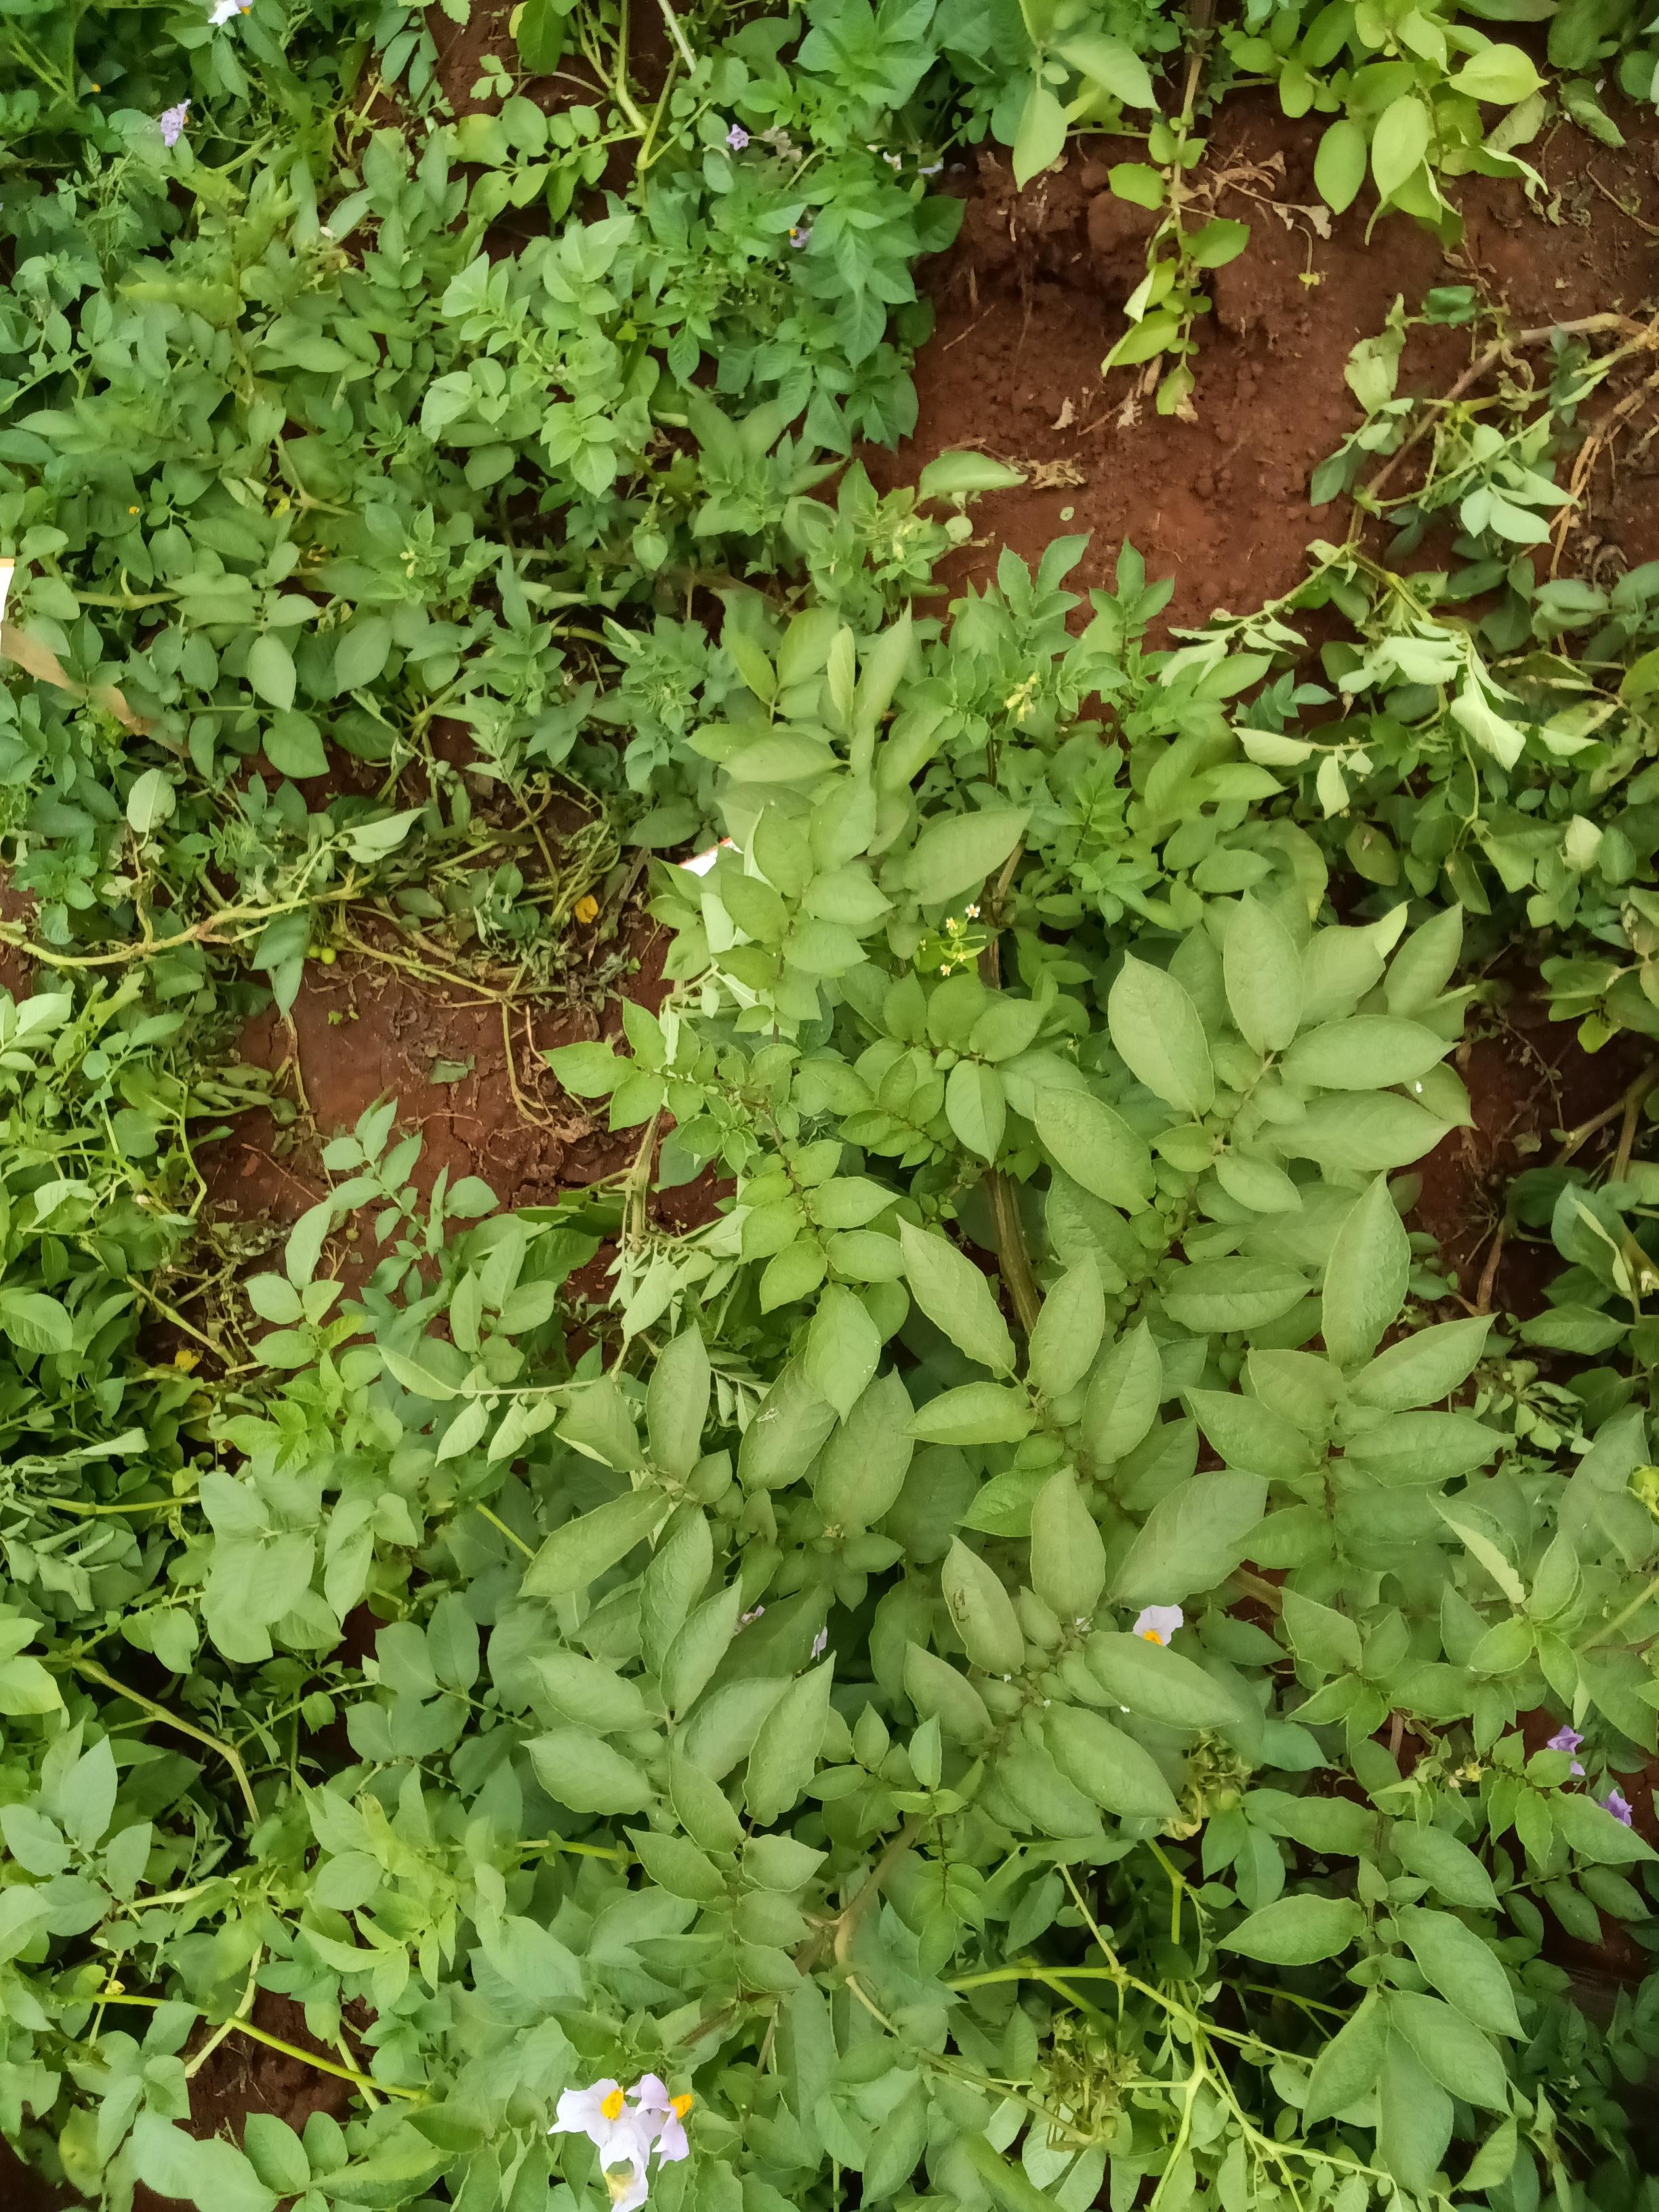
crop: potato
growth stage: maturity
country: Kenya
